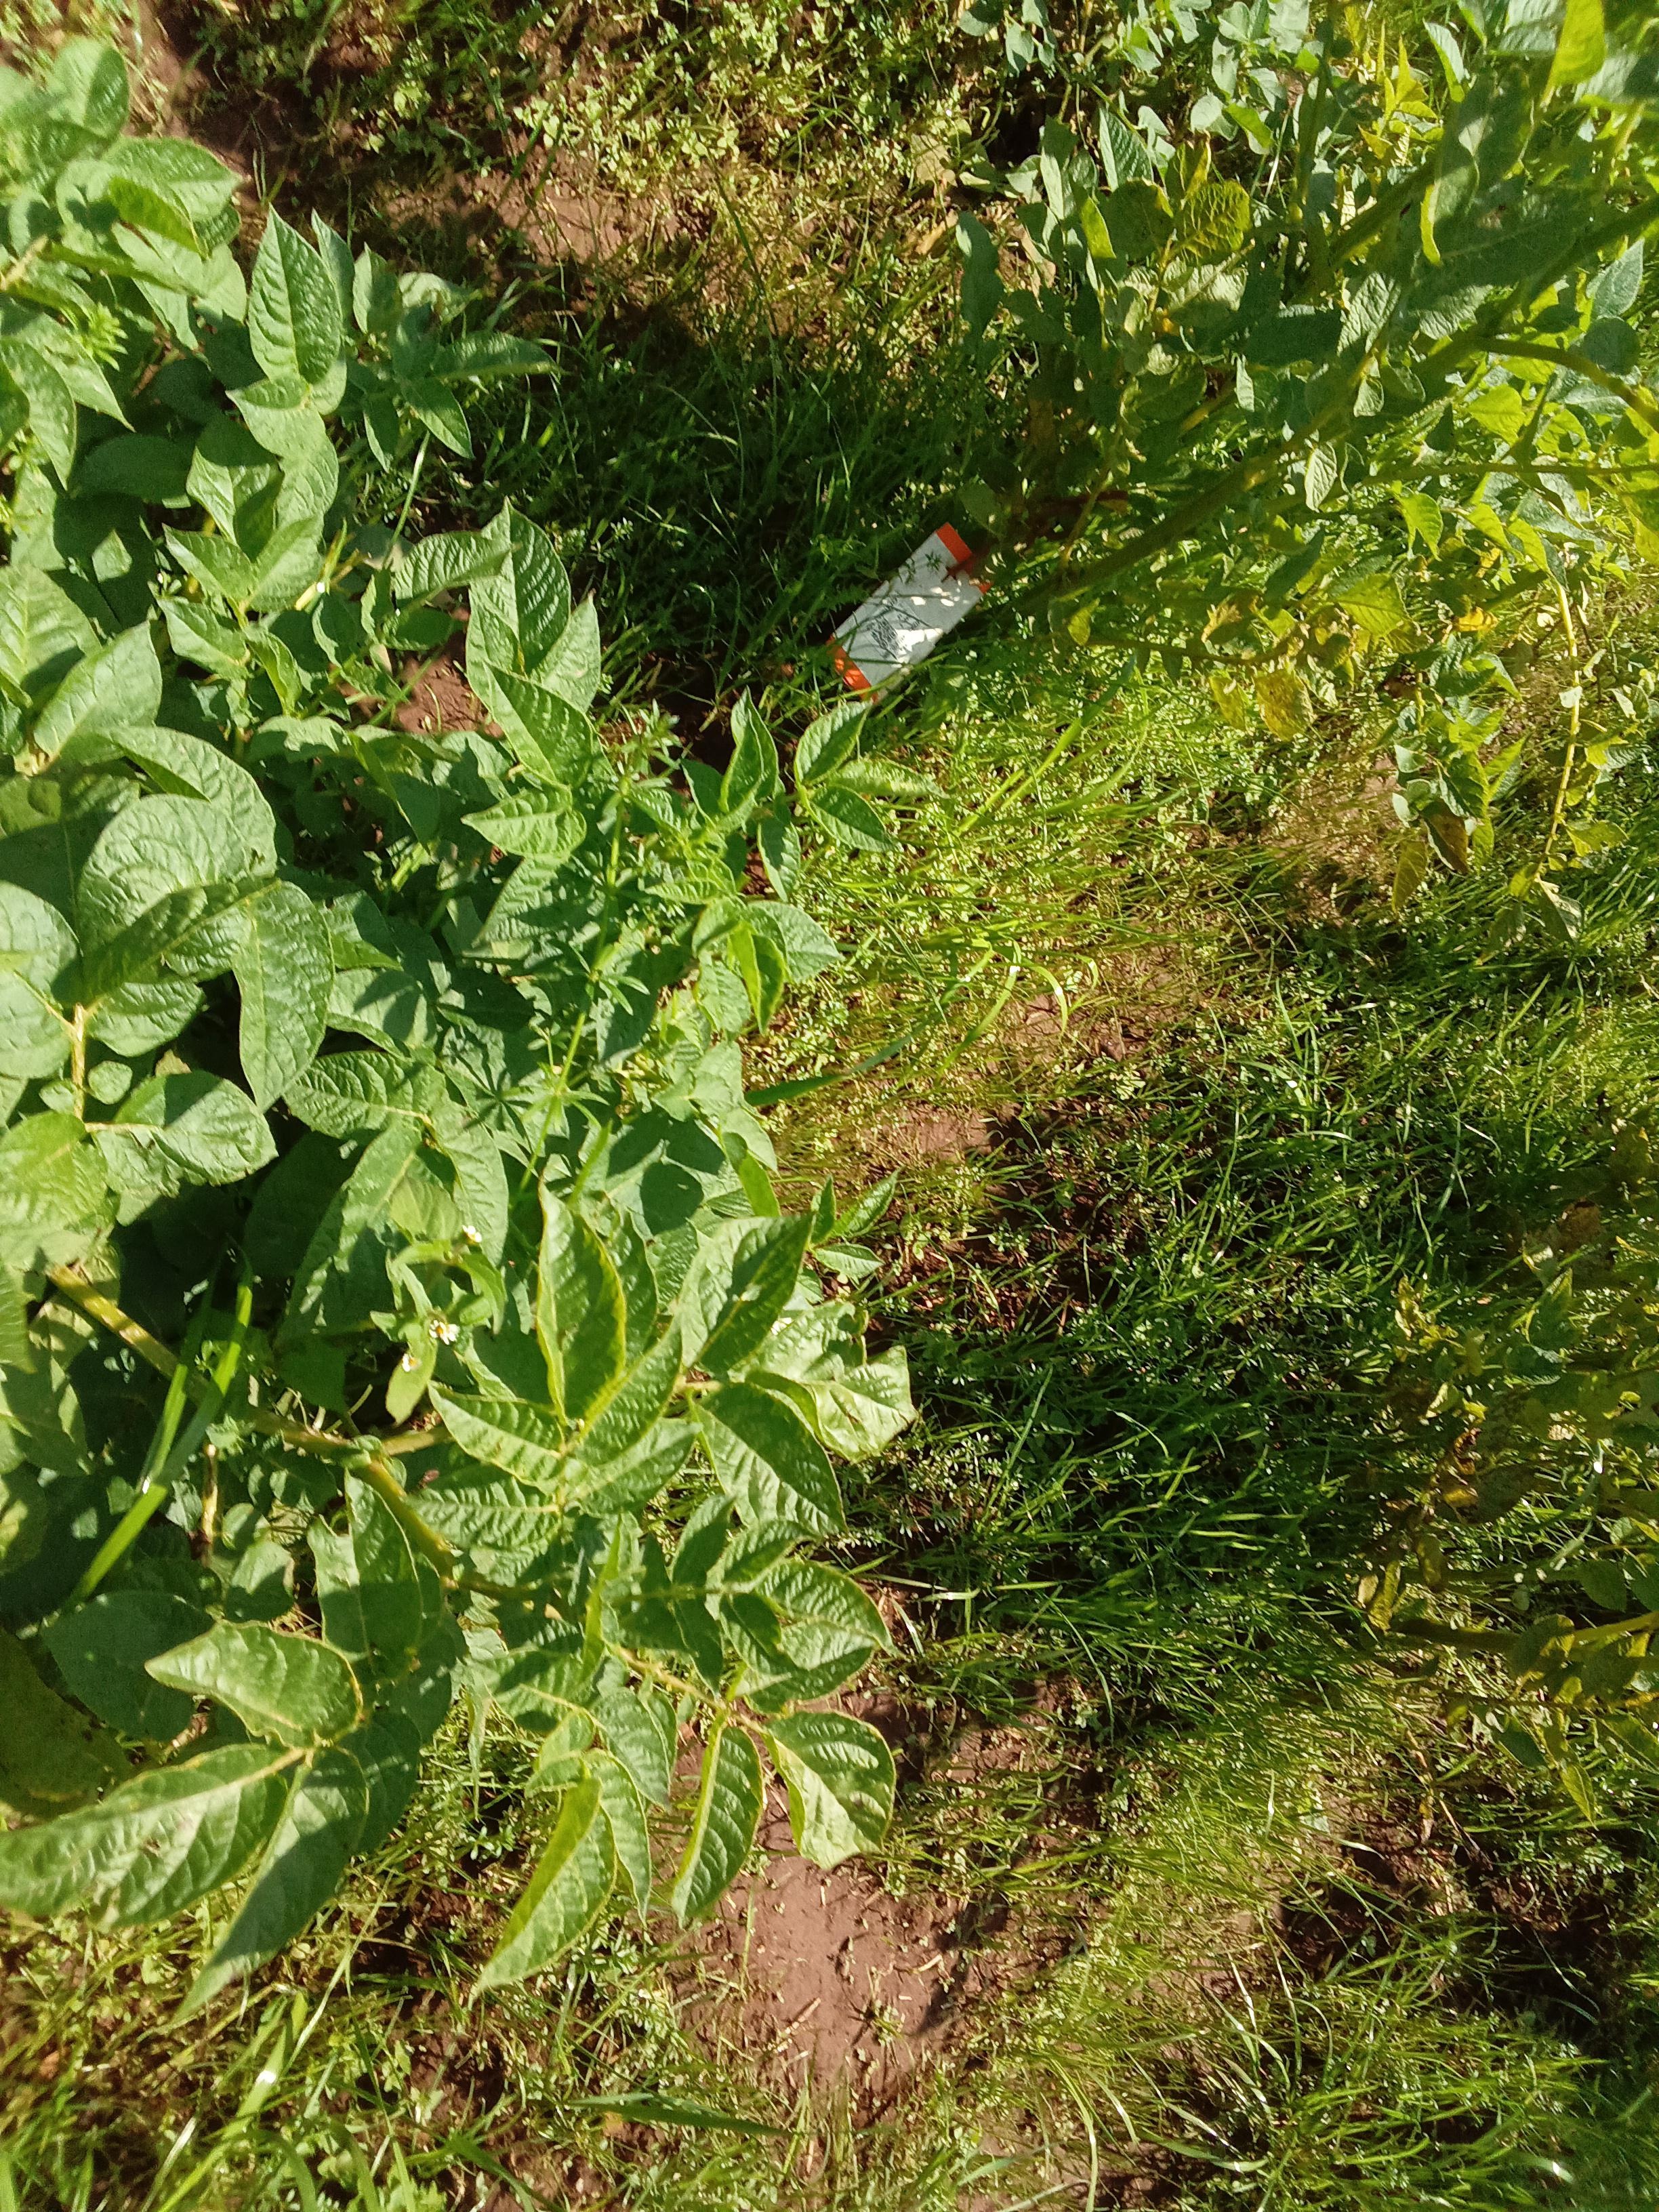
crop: potato
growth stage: maturity
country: Kenya
